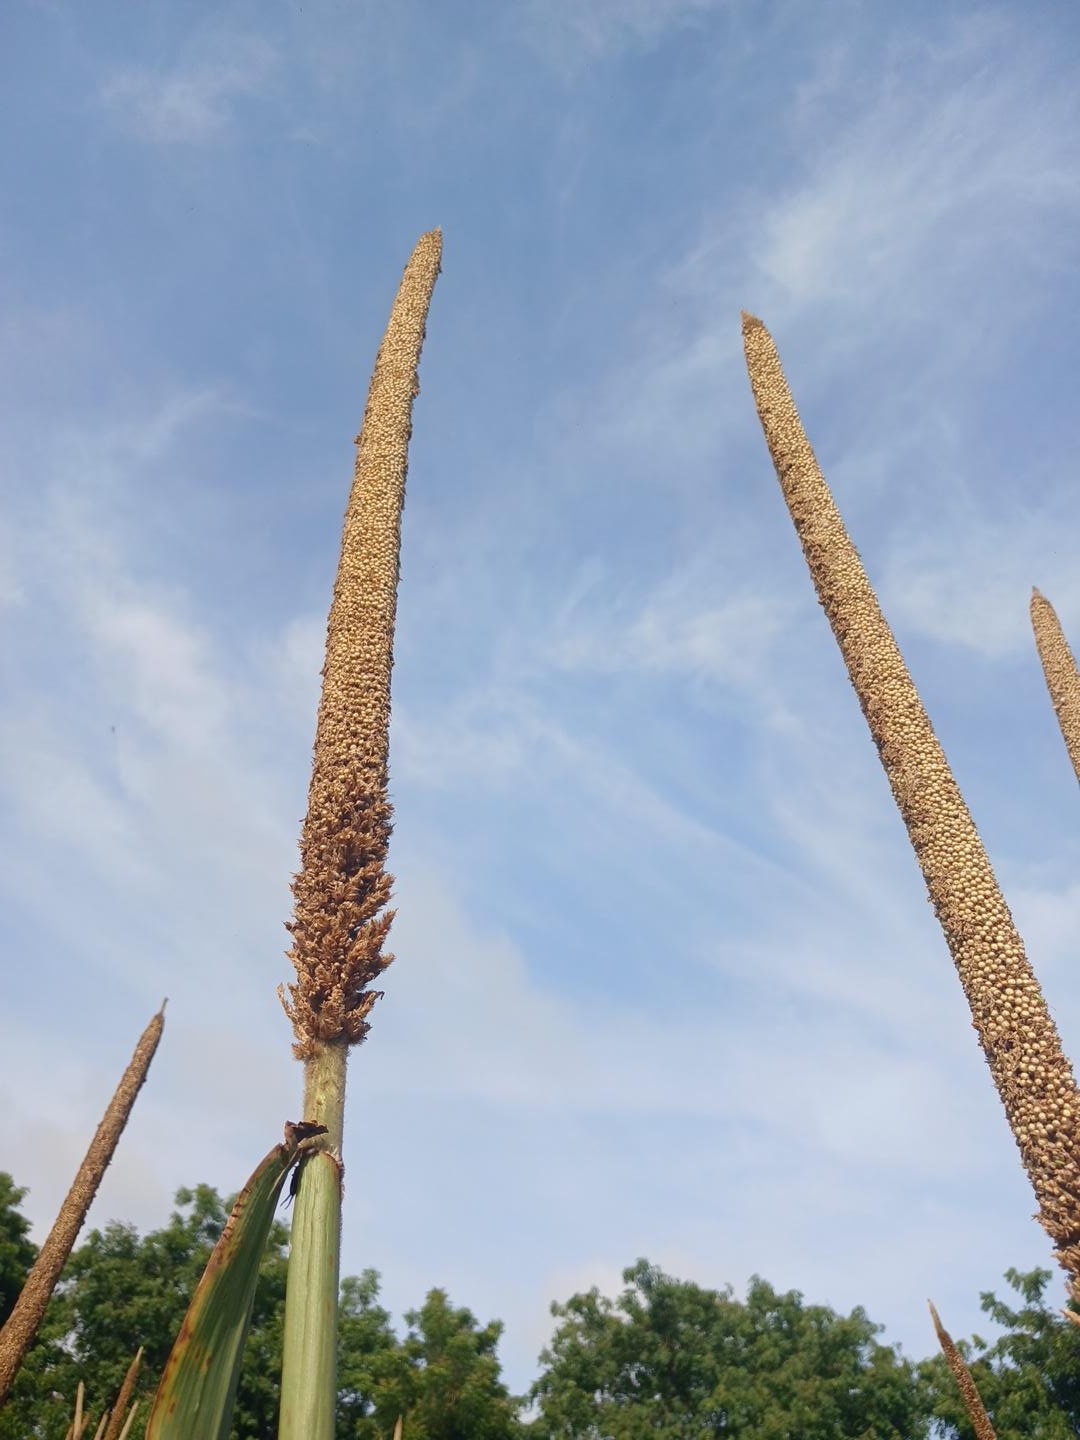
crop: pearl millet
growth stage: maturity
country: Senegal
